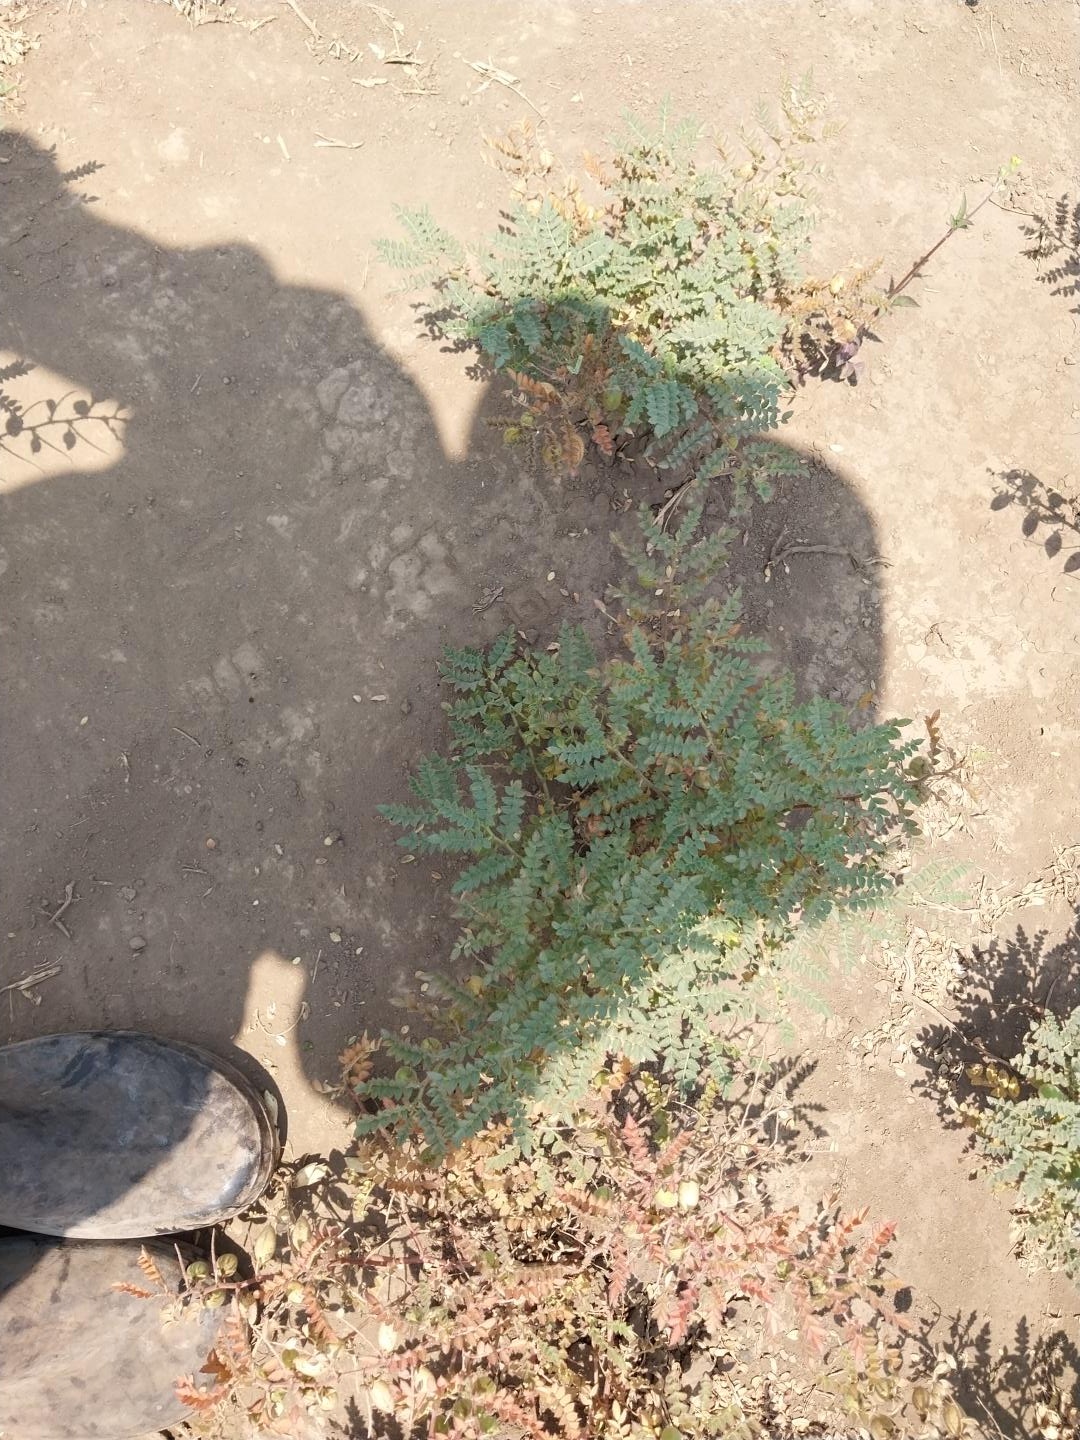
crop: chickpea
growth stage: development pod
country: Tanzania
